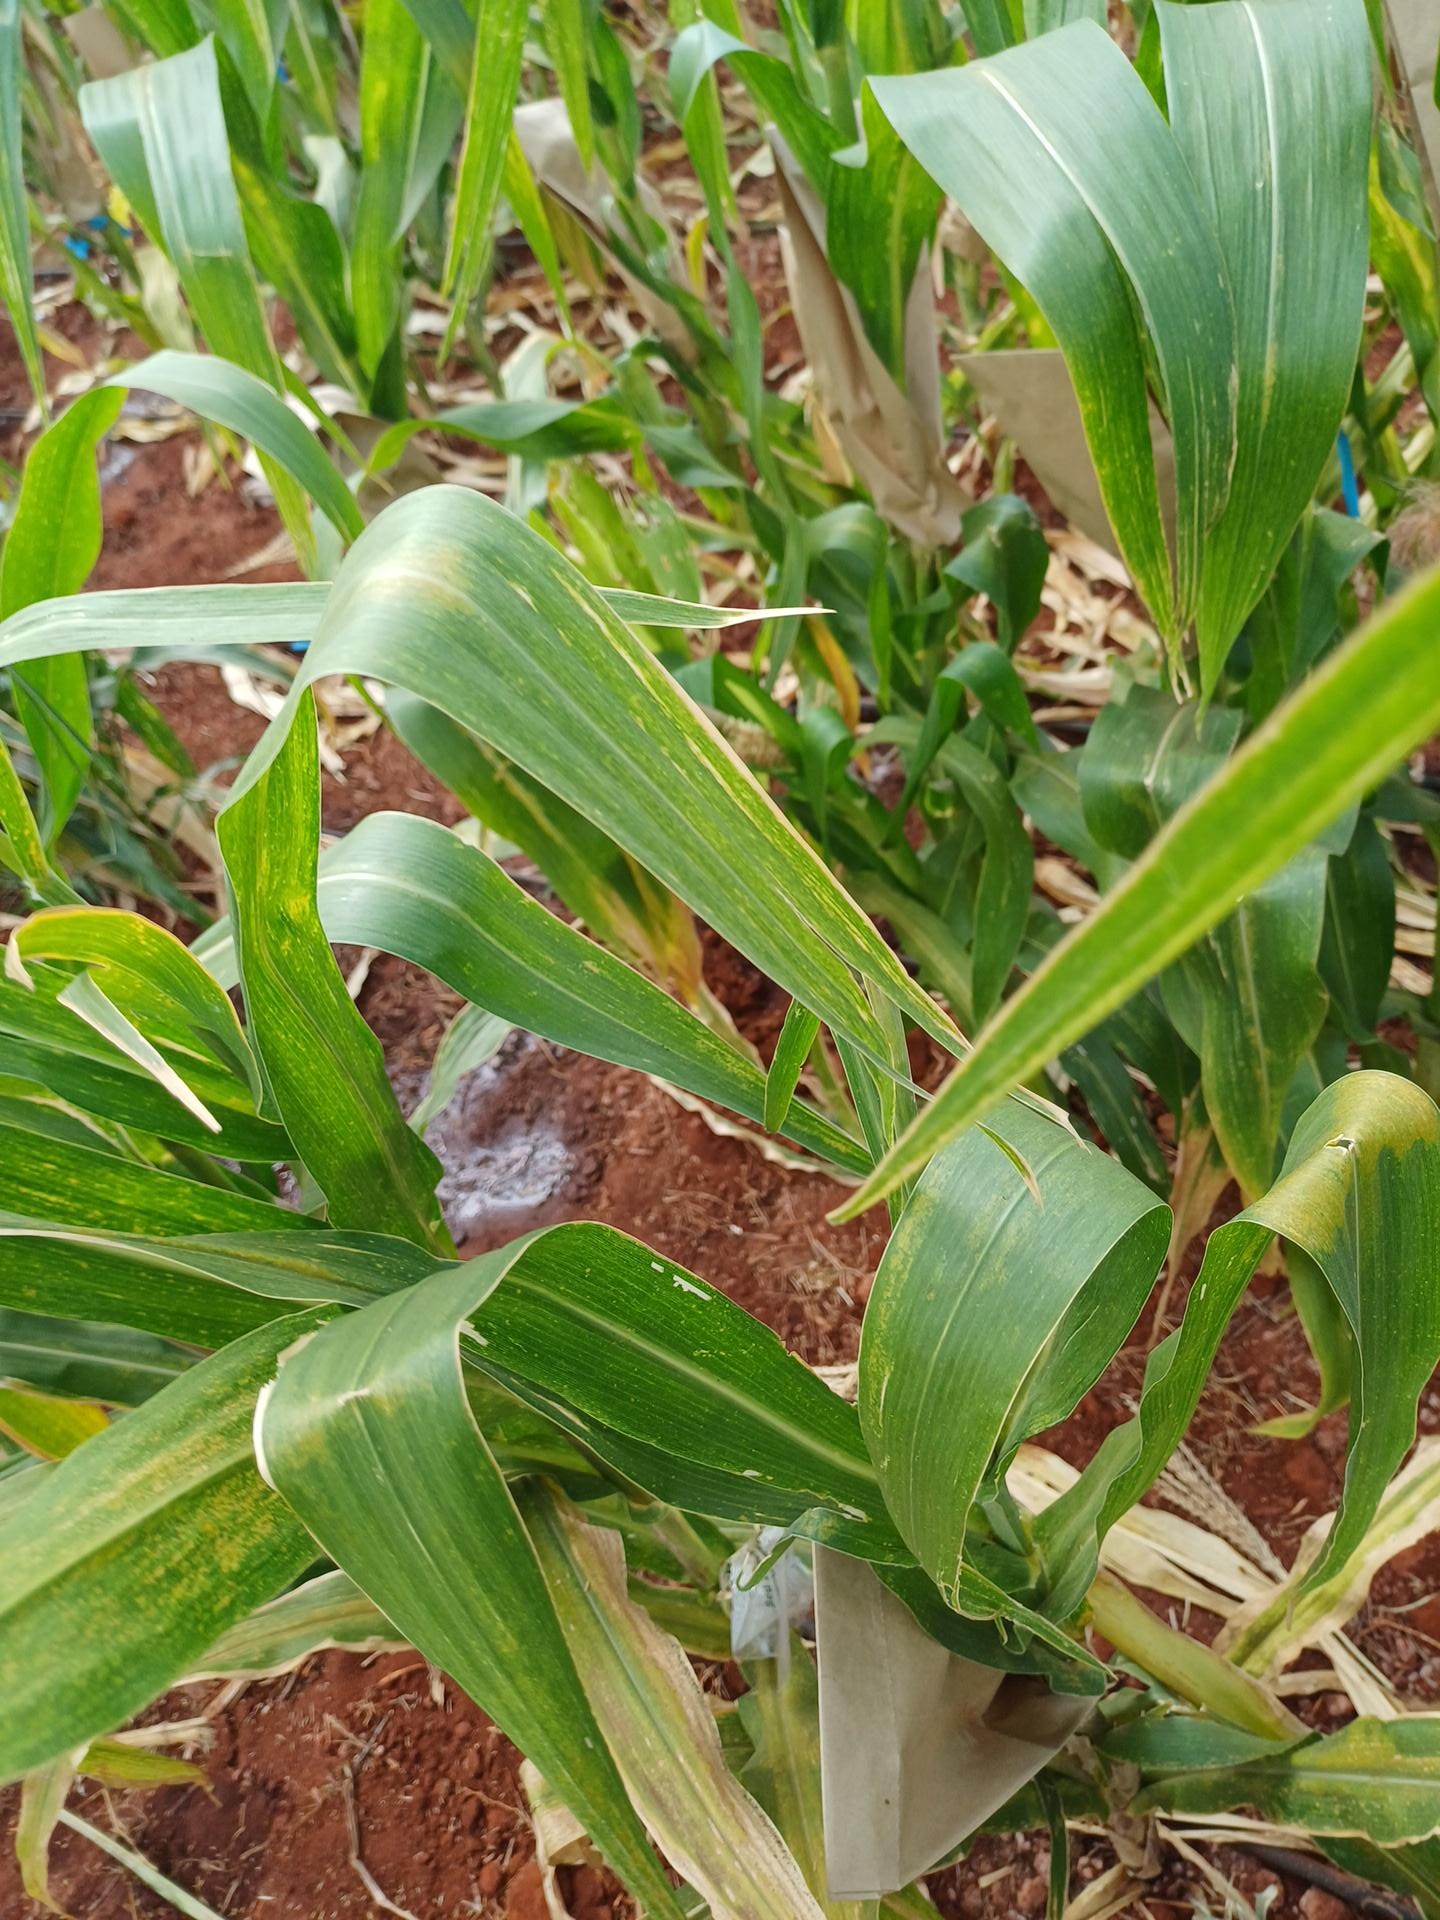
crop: maize
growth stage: flowering
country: Kenya
